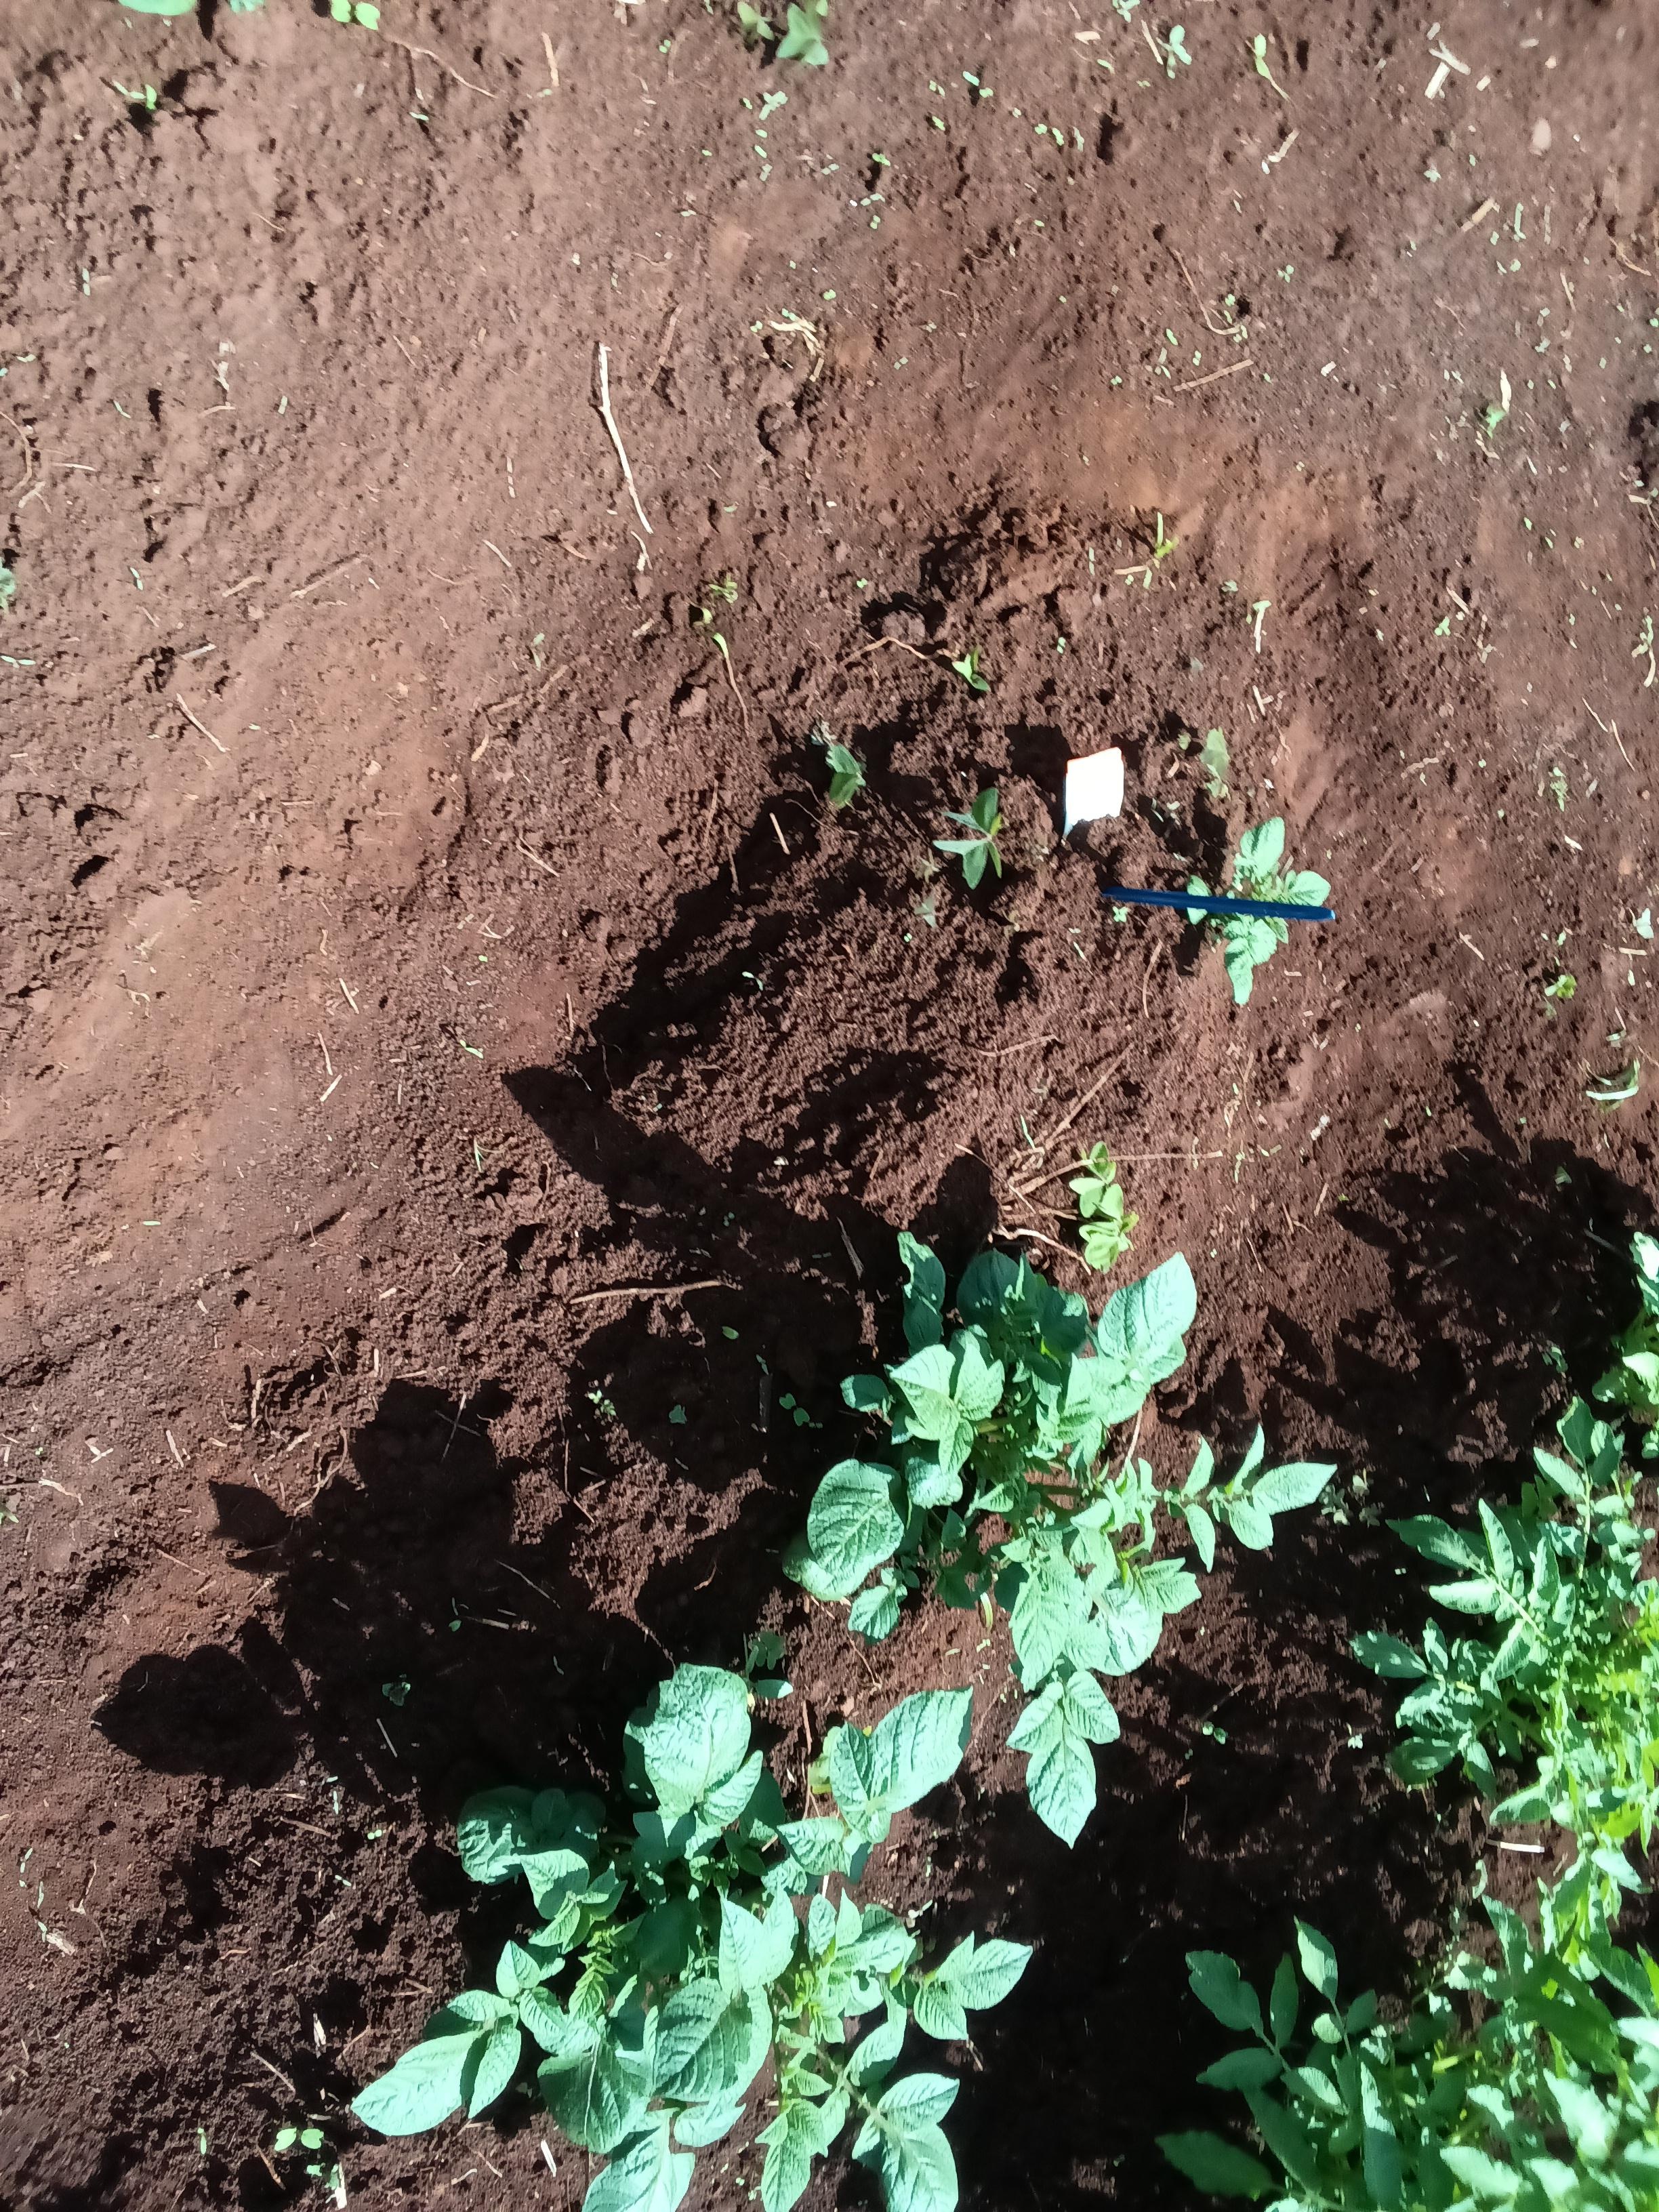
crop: potato
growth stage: vegetative
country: Kenya
